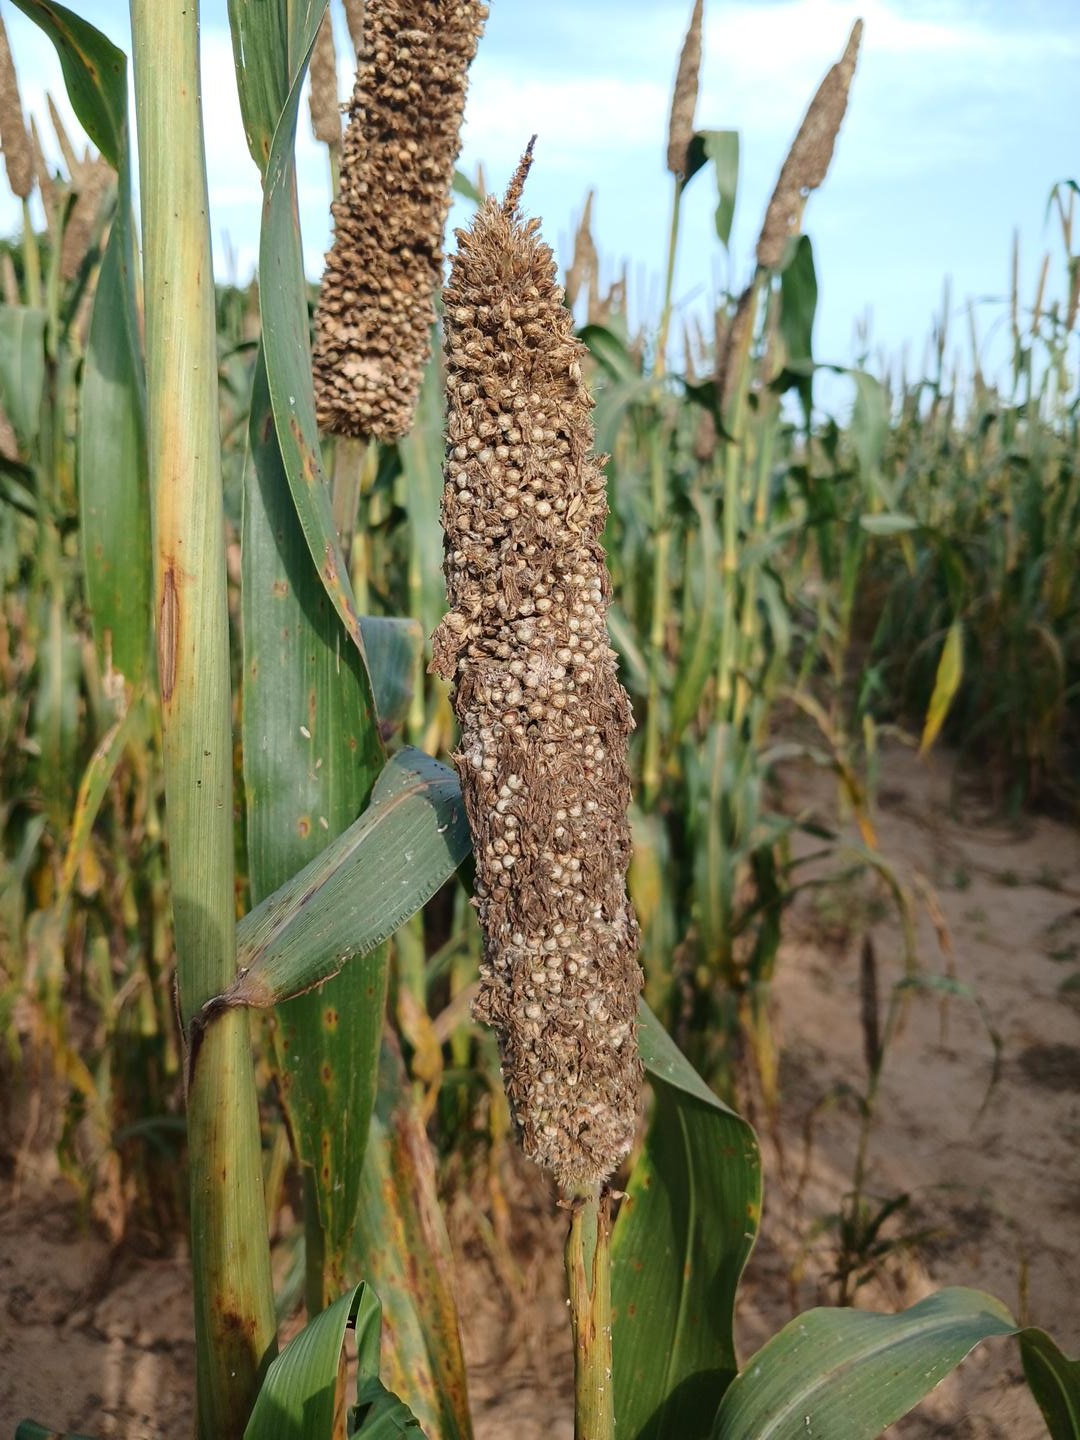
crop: pearl millet
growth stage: maturity
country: Senegal
